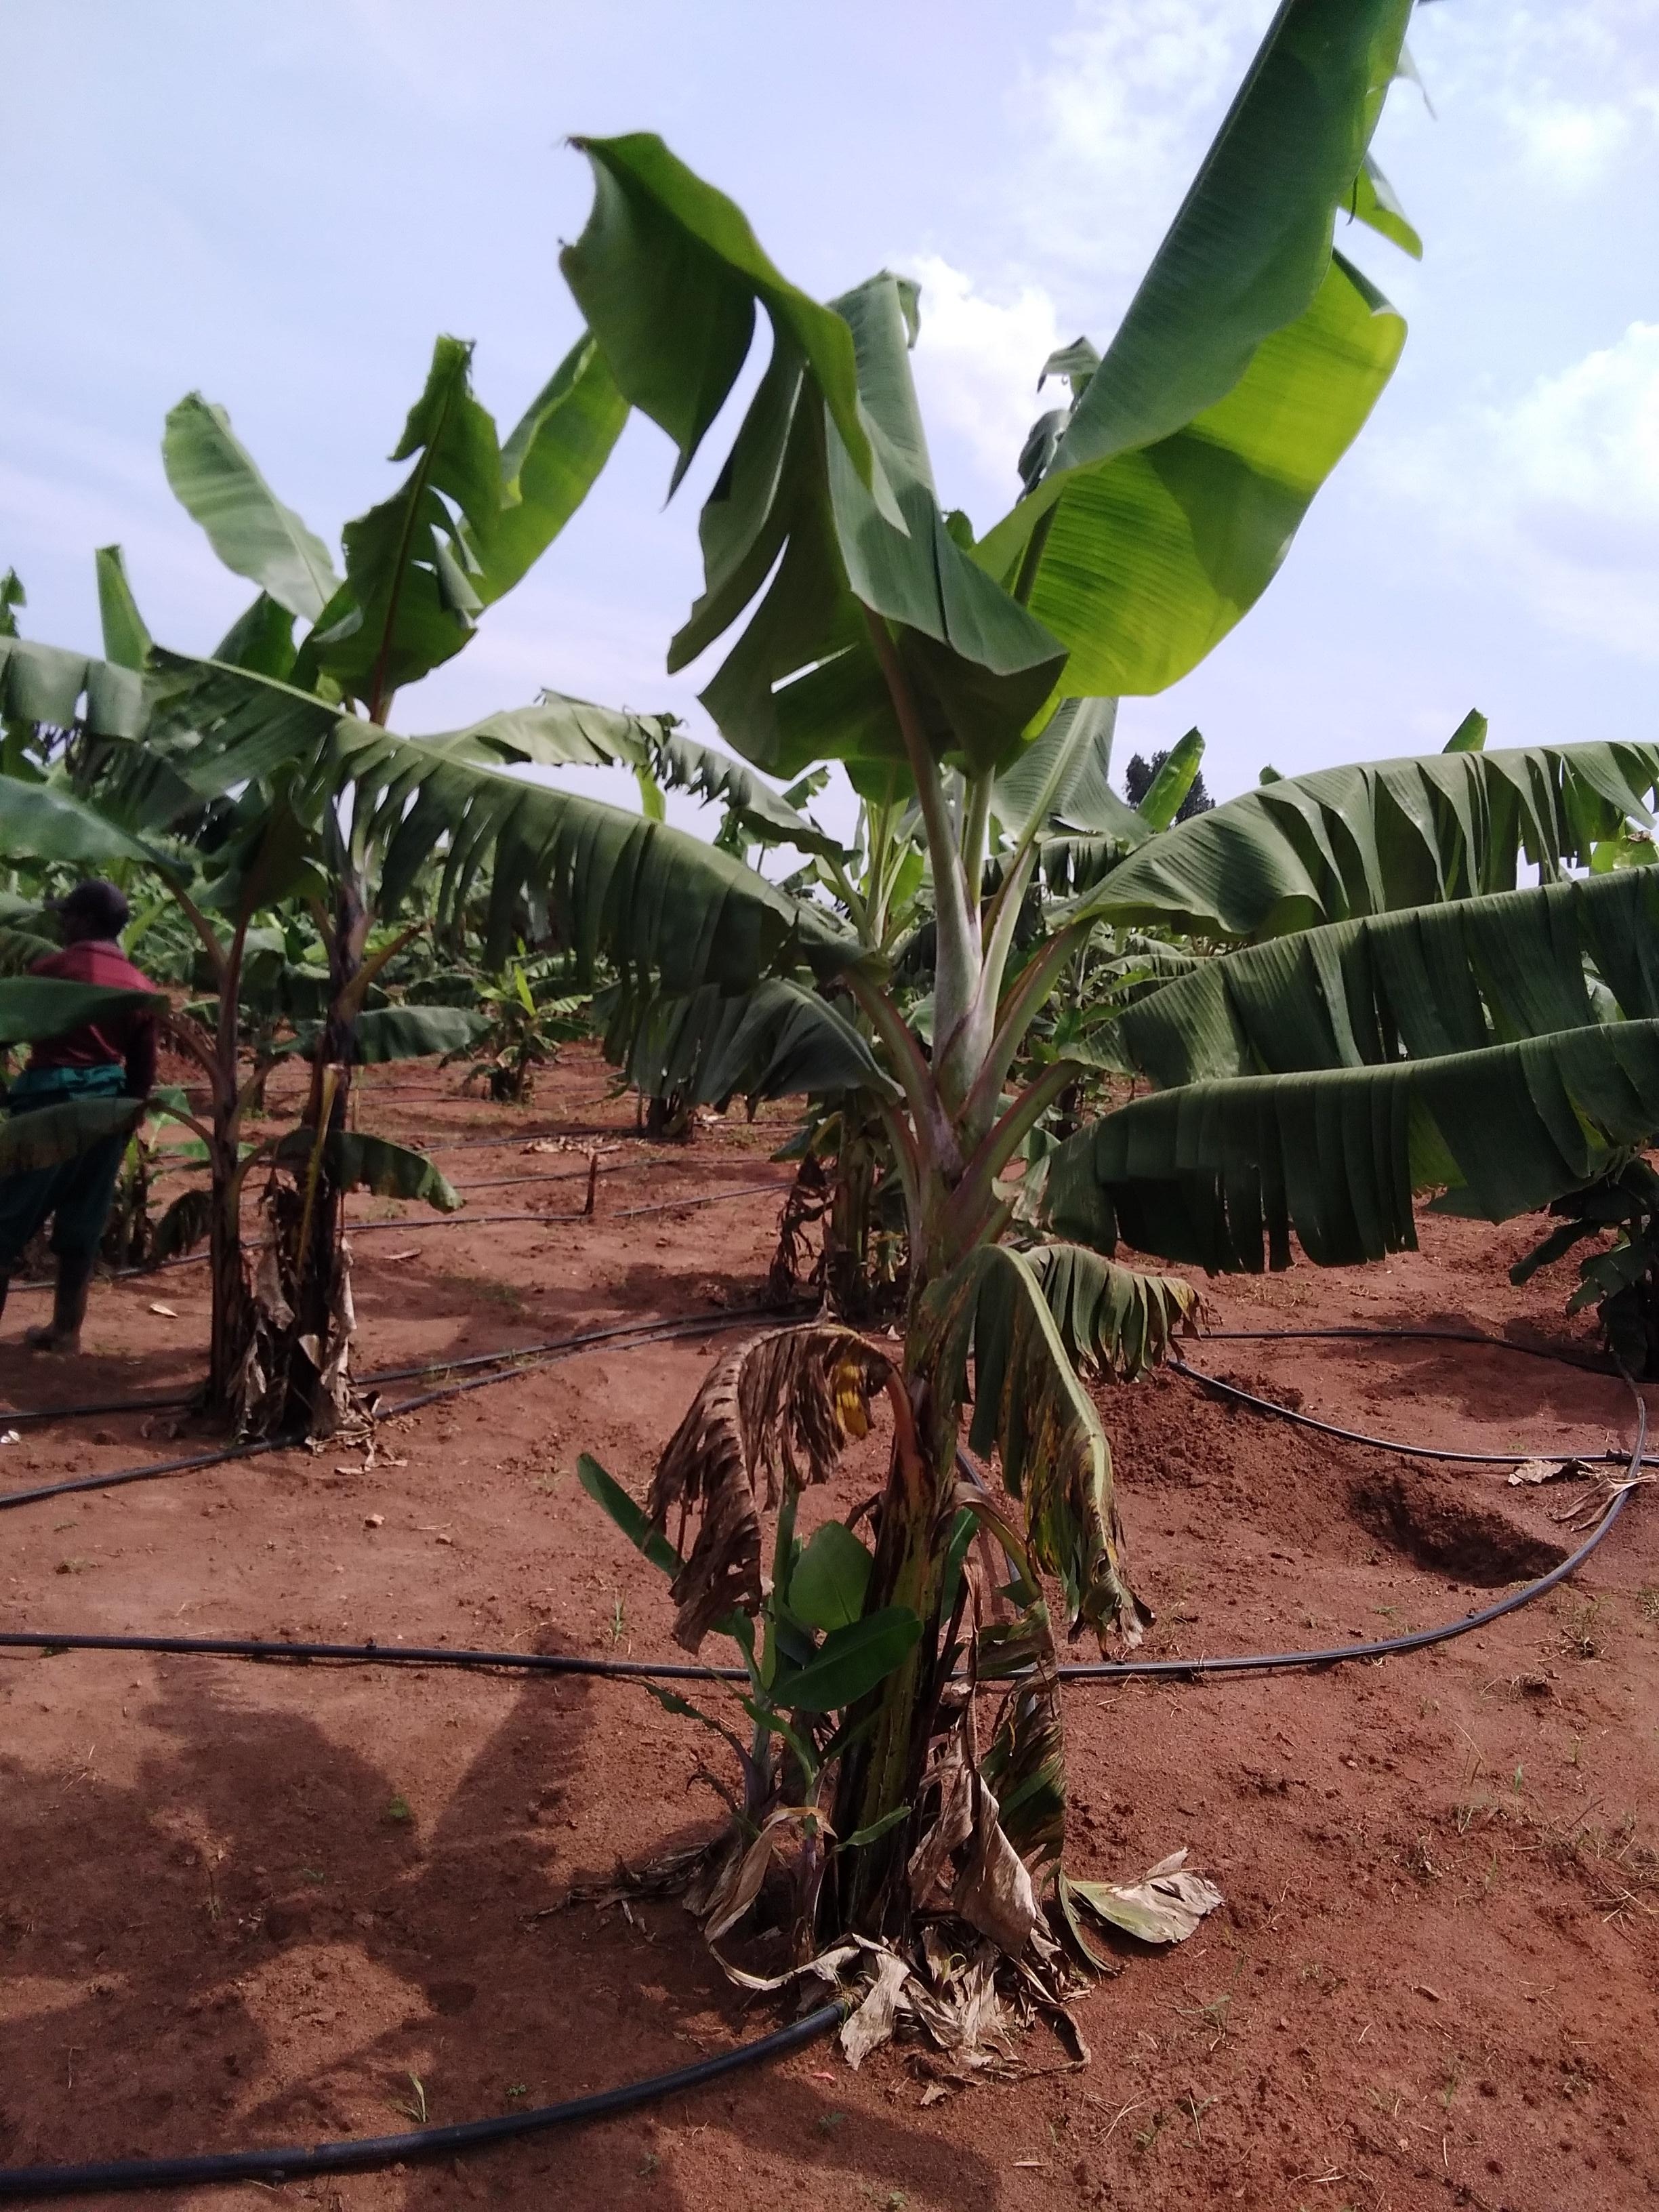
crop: banana
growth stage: vegetative
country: Uganda
